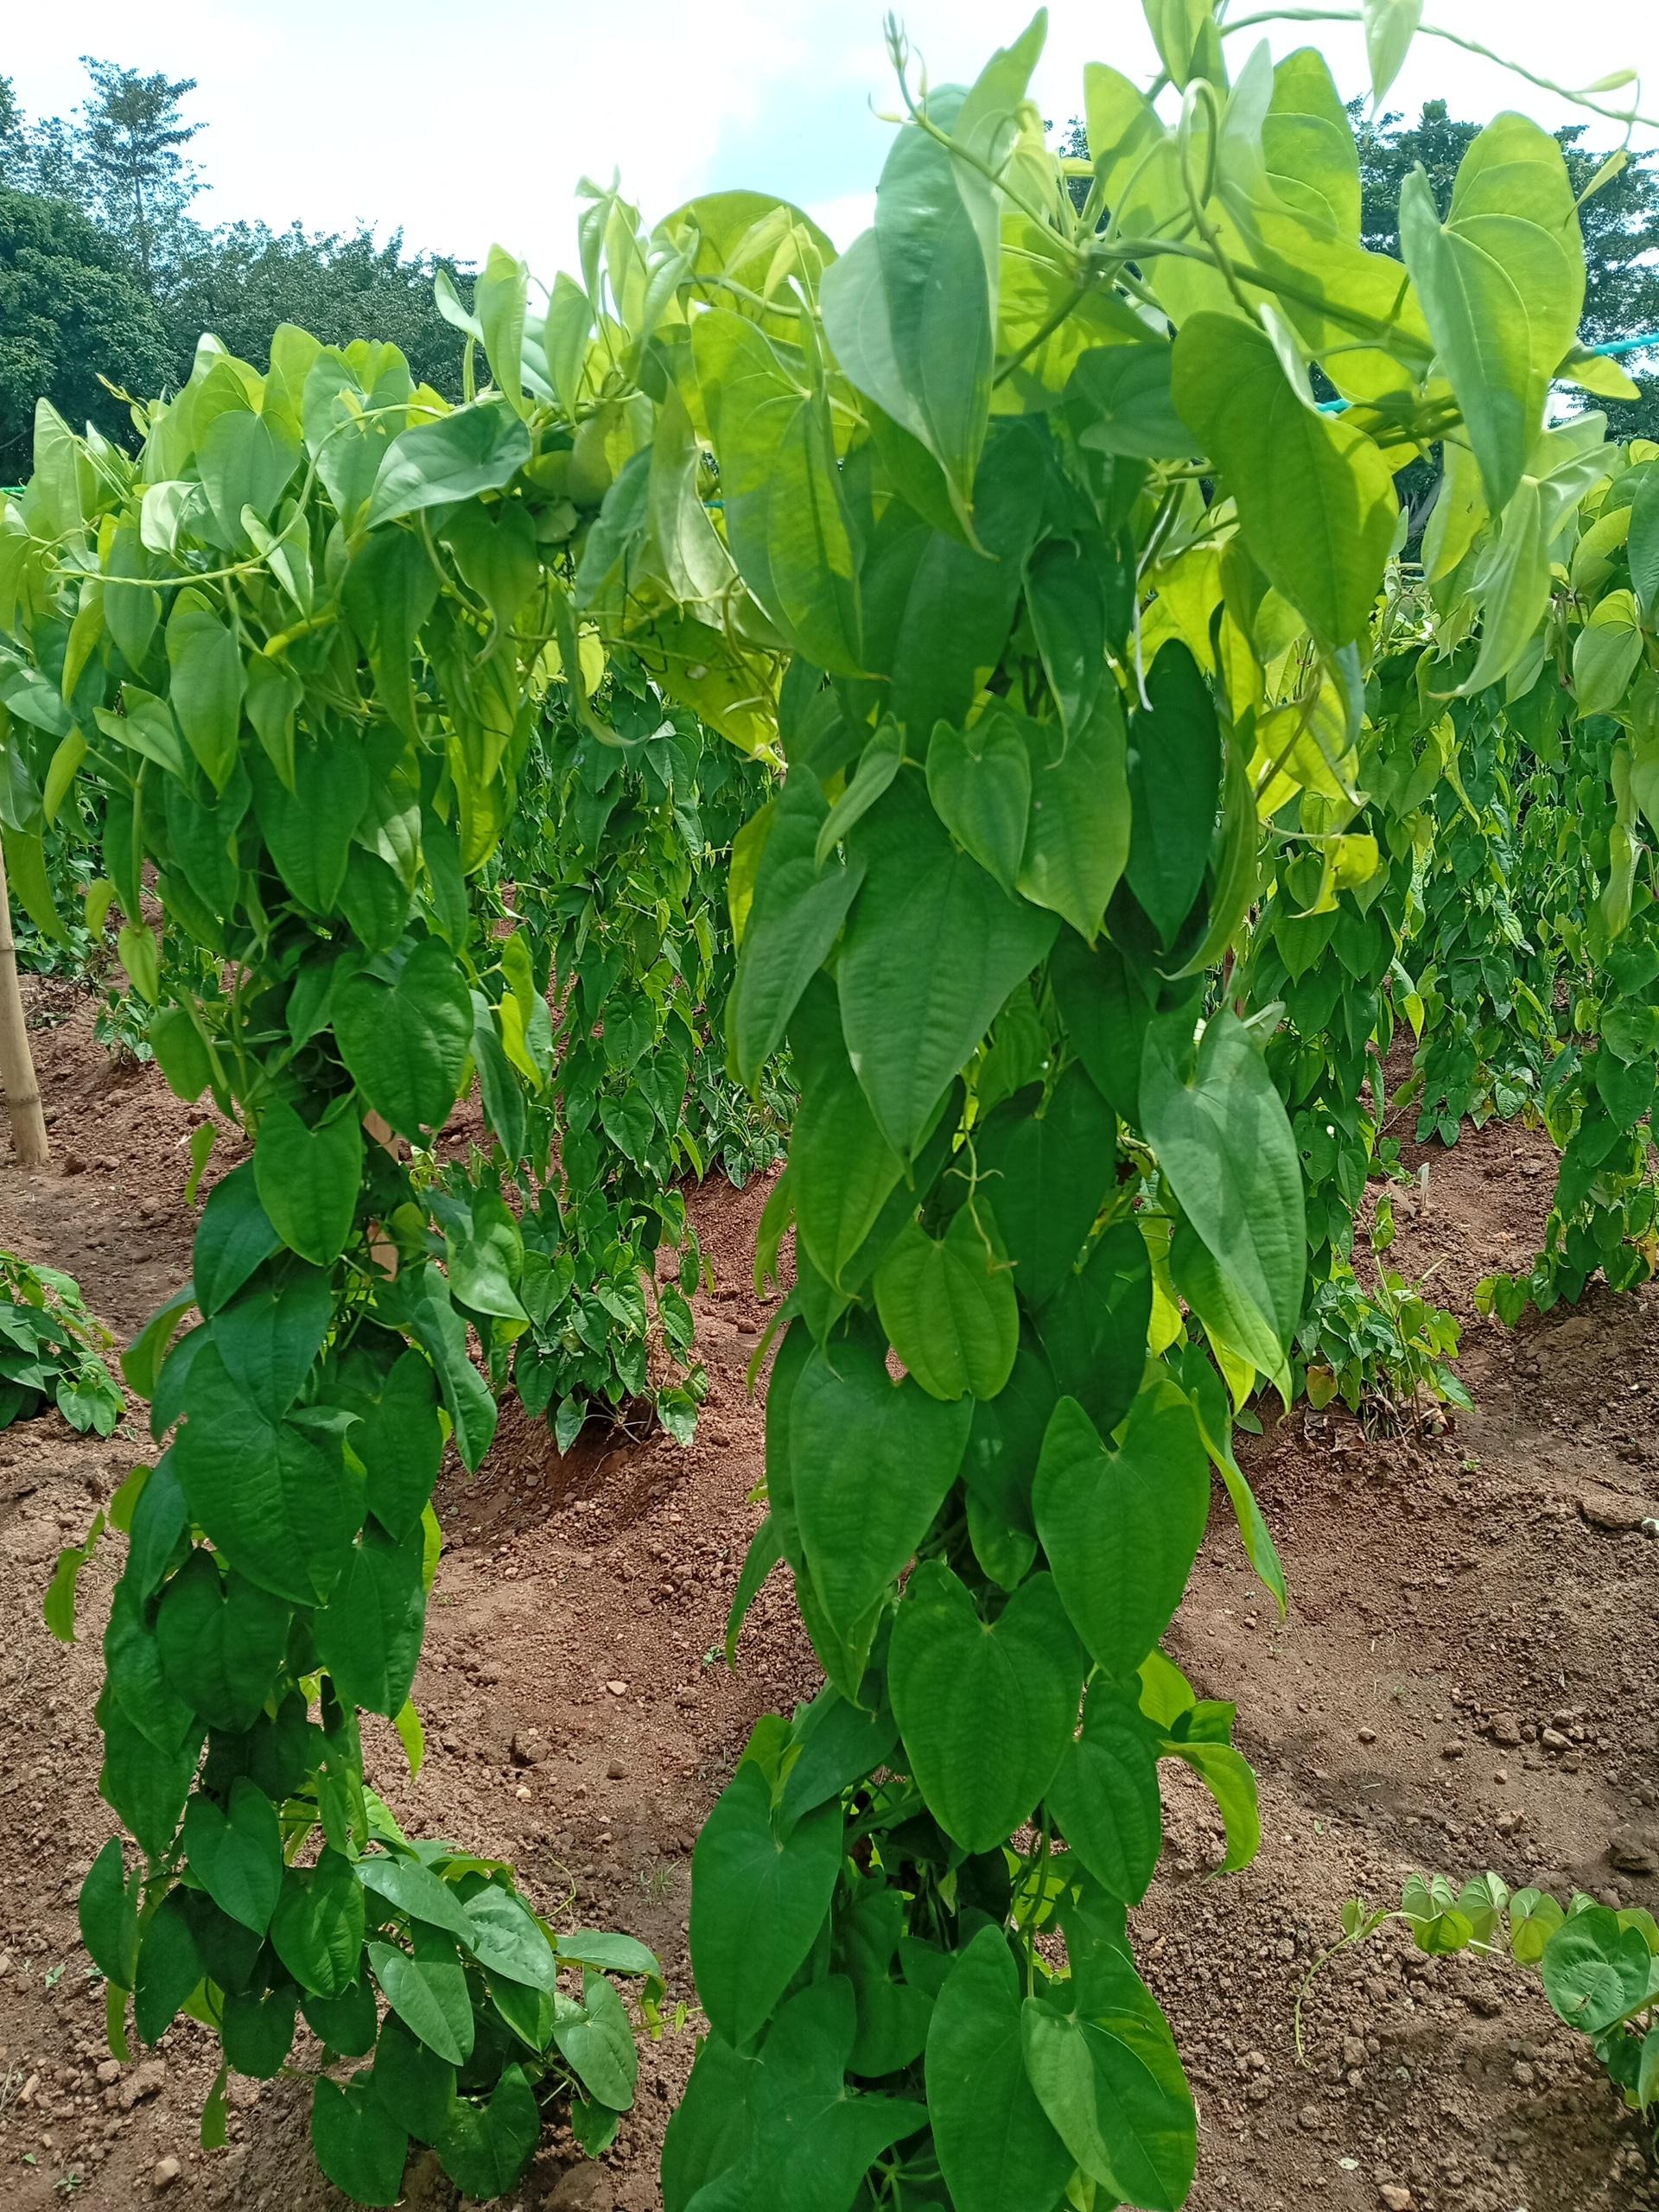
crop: yam
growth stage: vegetative
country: Nigeria
